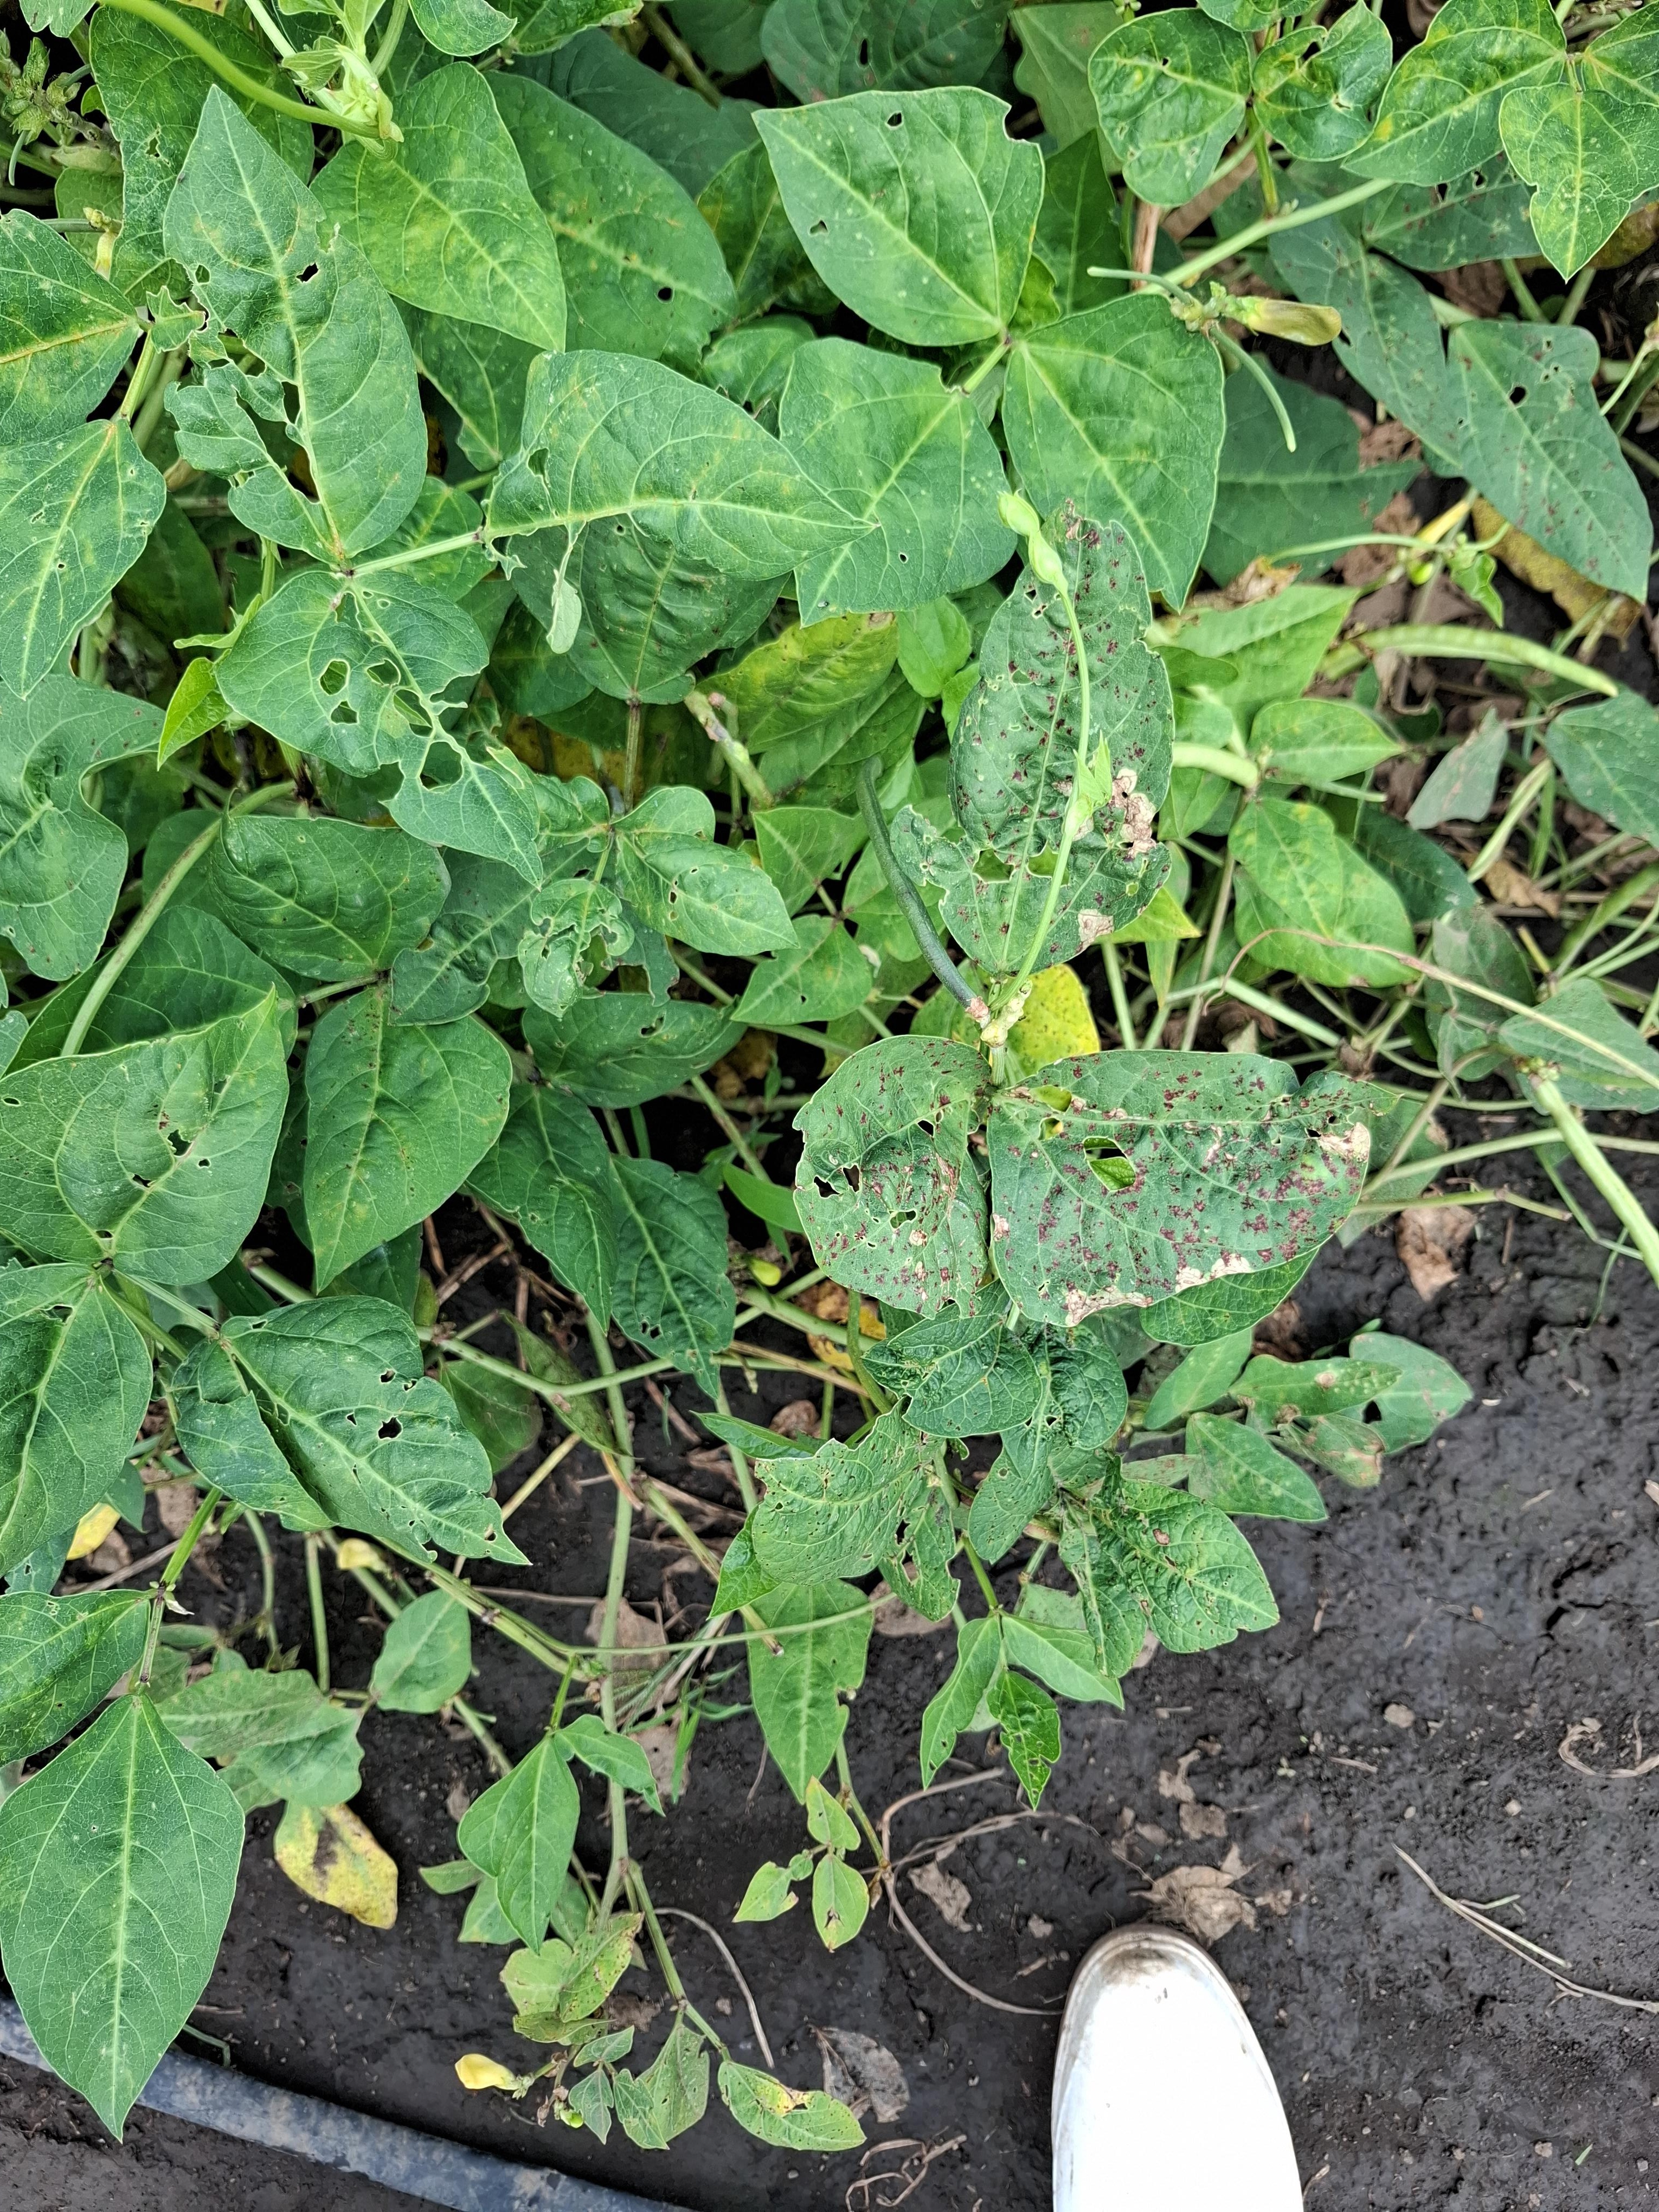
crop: cowpea
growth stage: development pod
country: Tanzania
